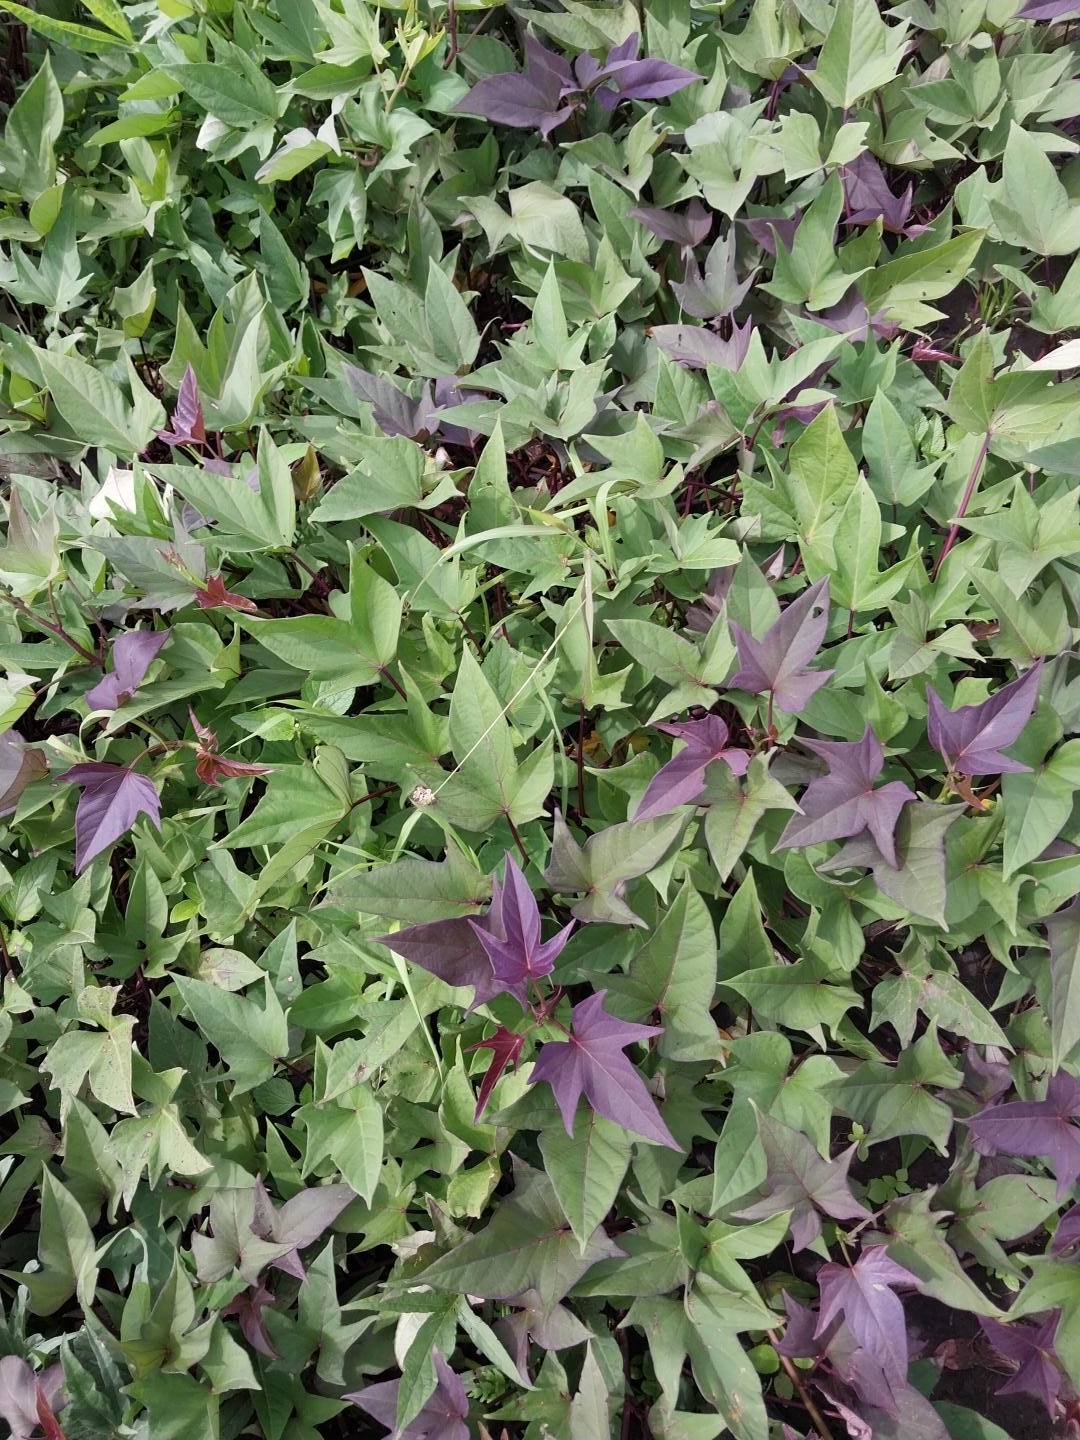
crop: sweet potato
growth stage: vegetative
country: Tanzania
